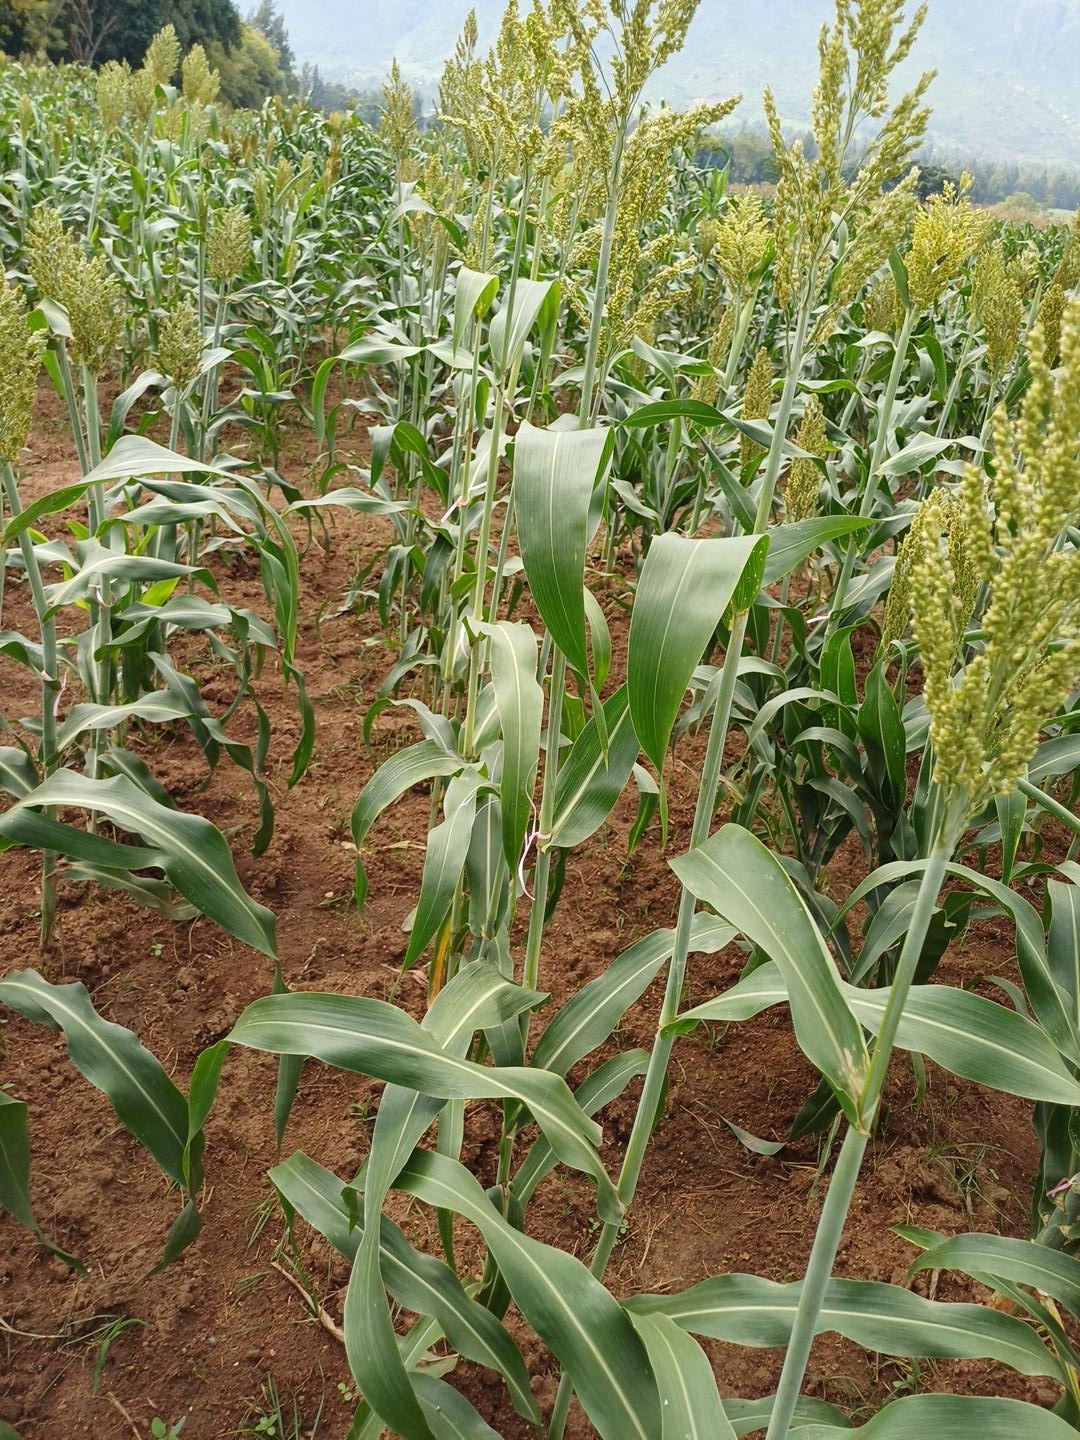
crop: sorghum
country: Kenya
